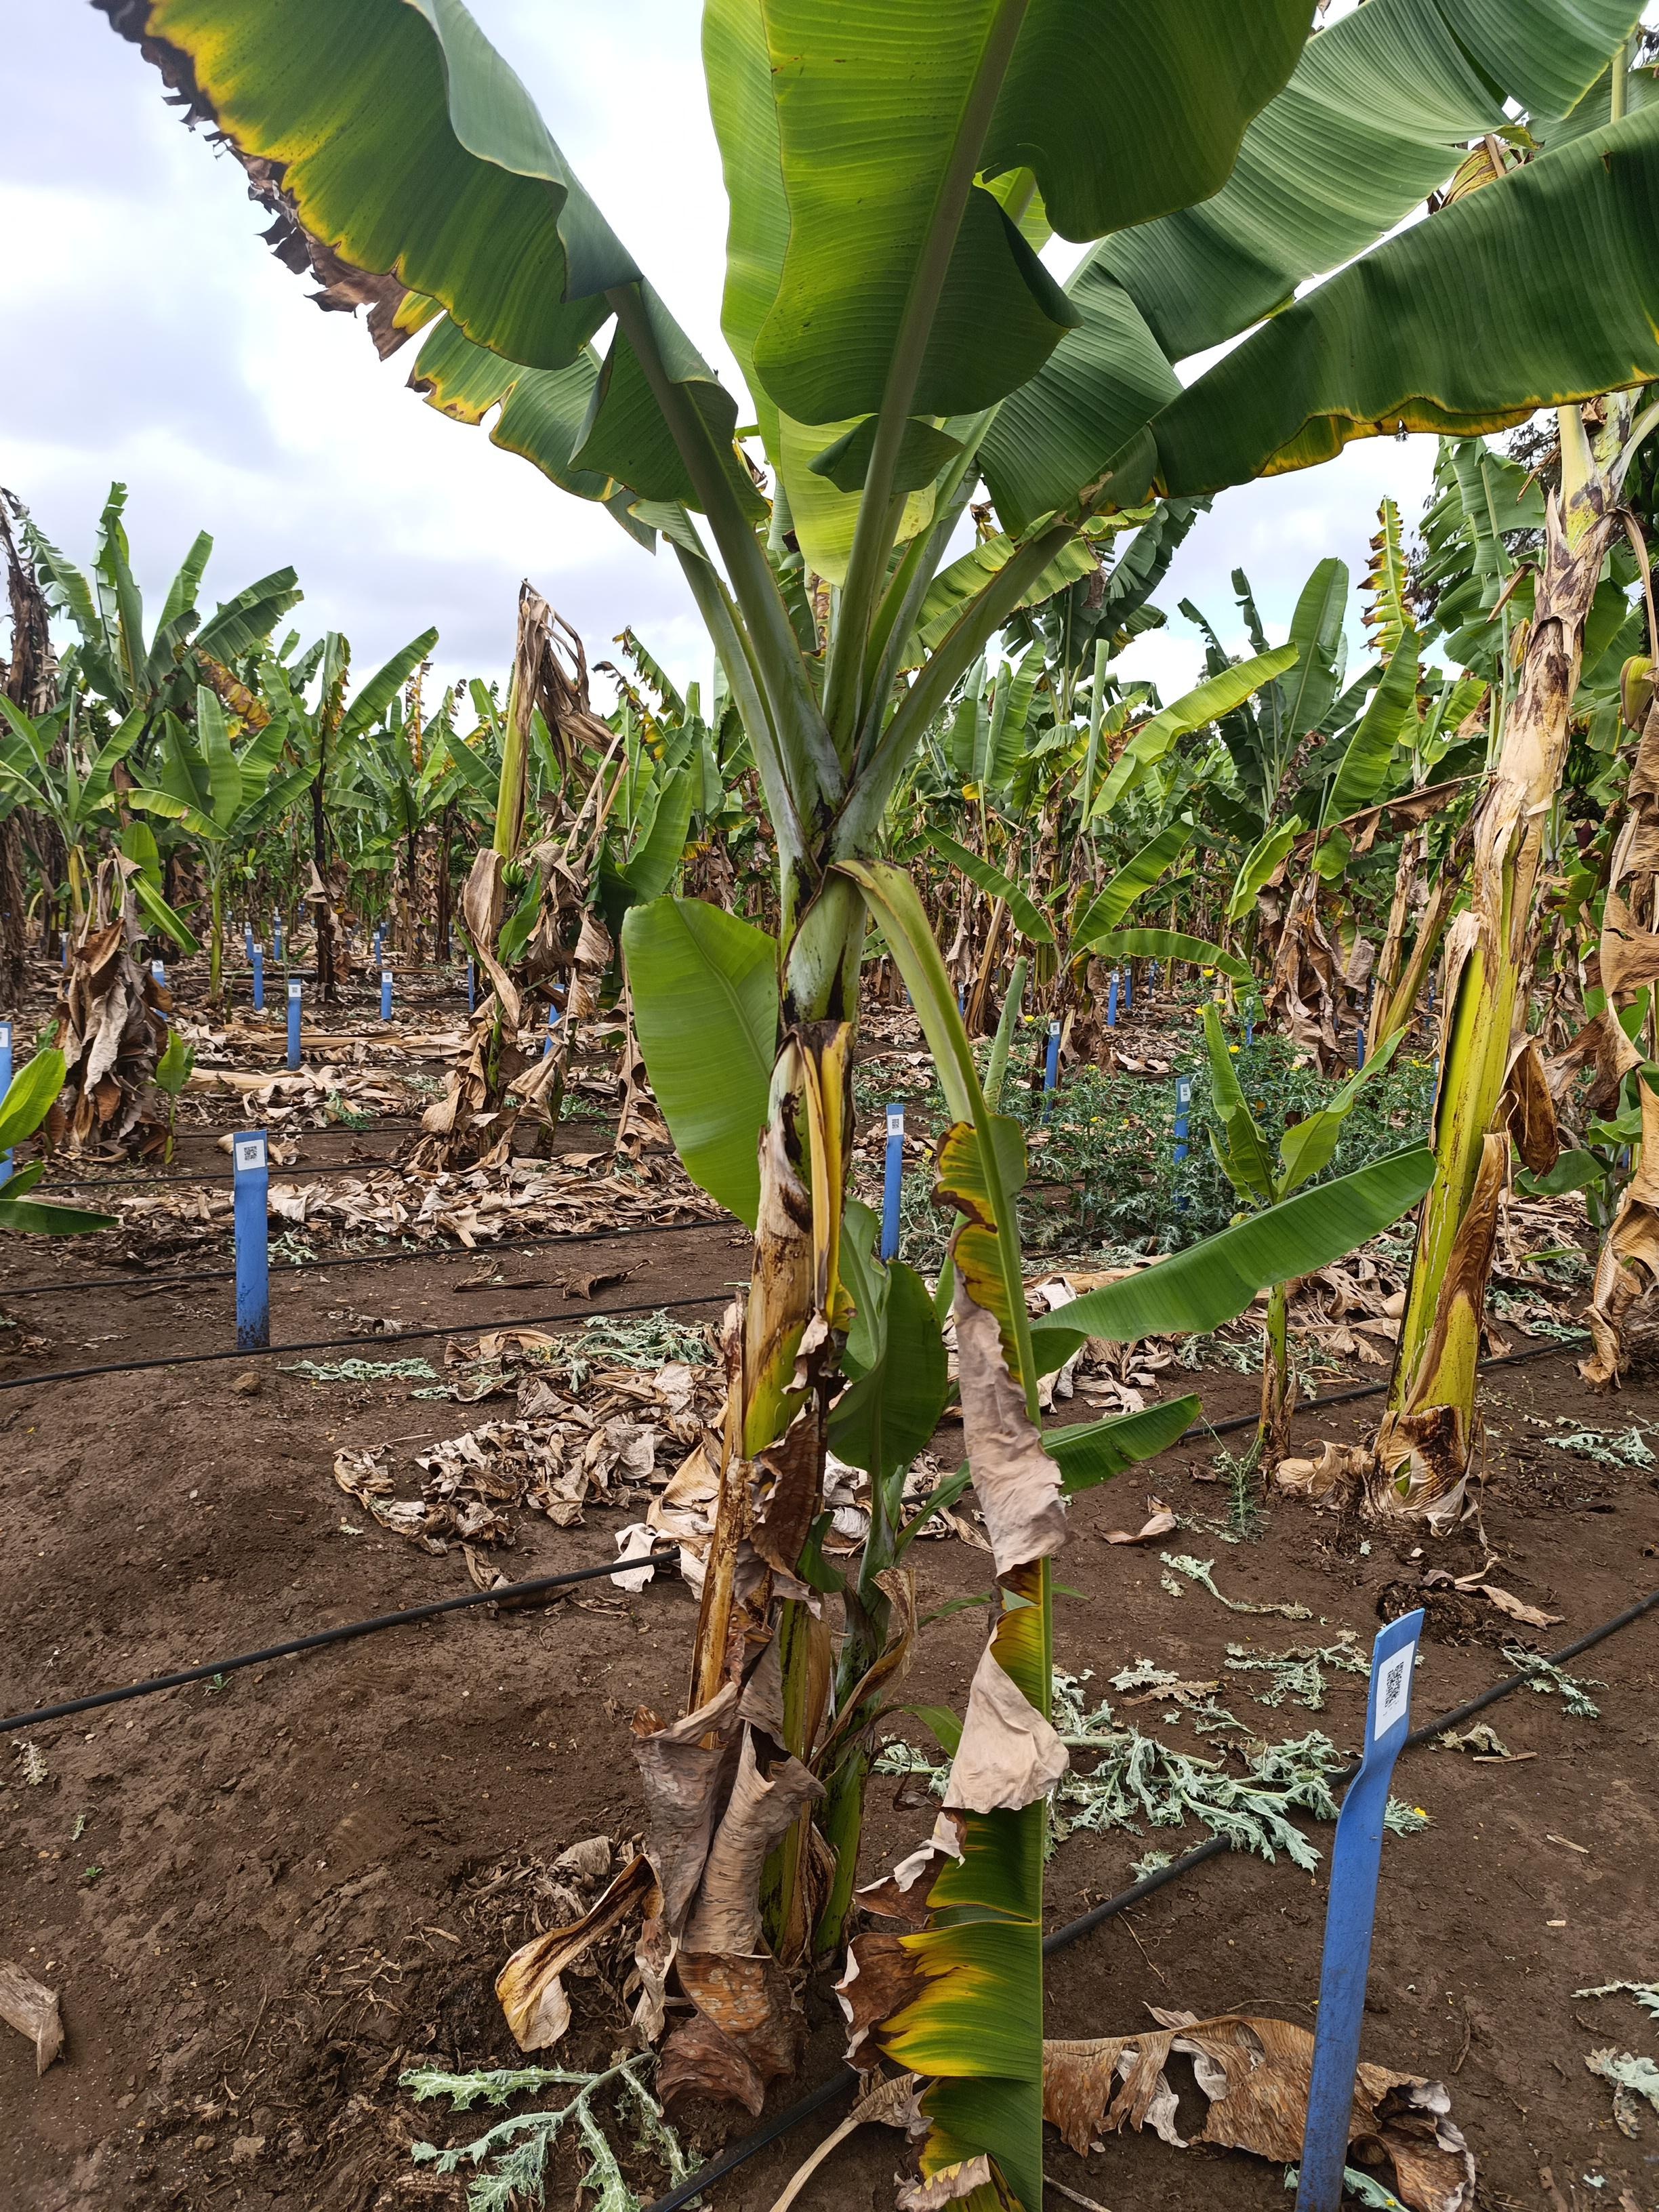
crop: banana
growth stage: vegetative
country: Tanzania
